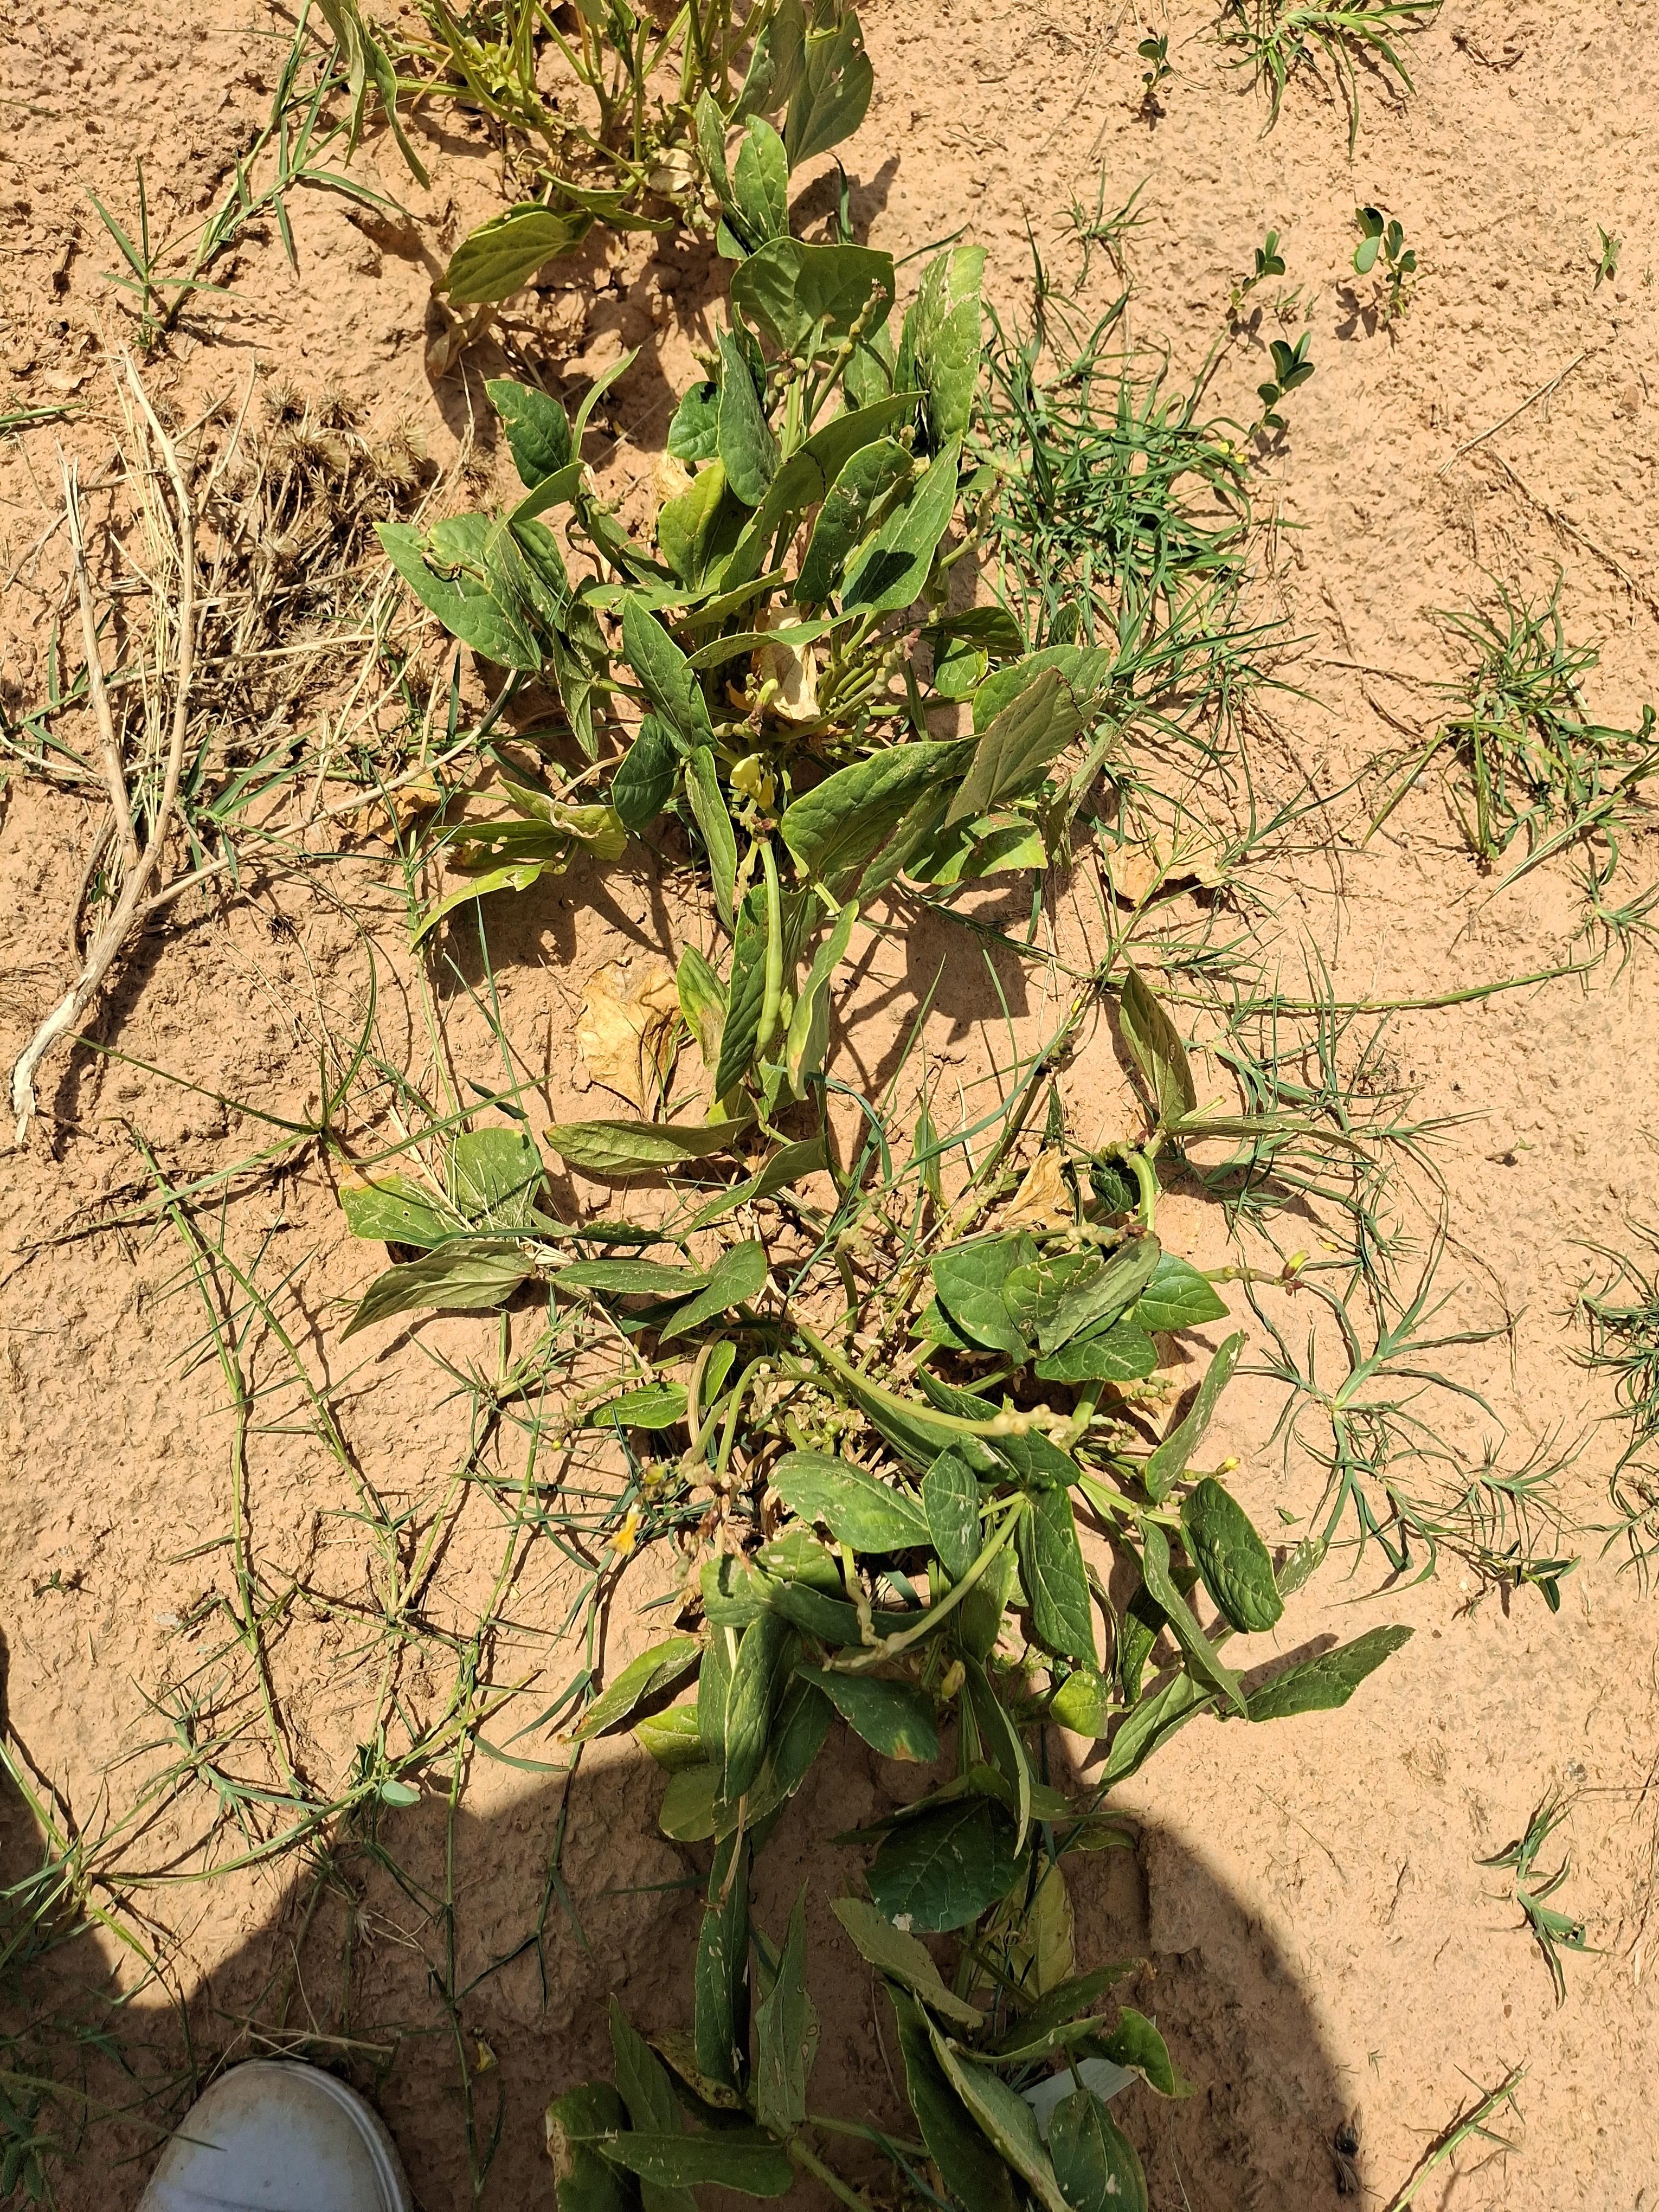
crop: cowpea
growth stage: harvest maturity
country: Nigeria
